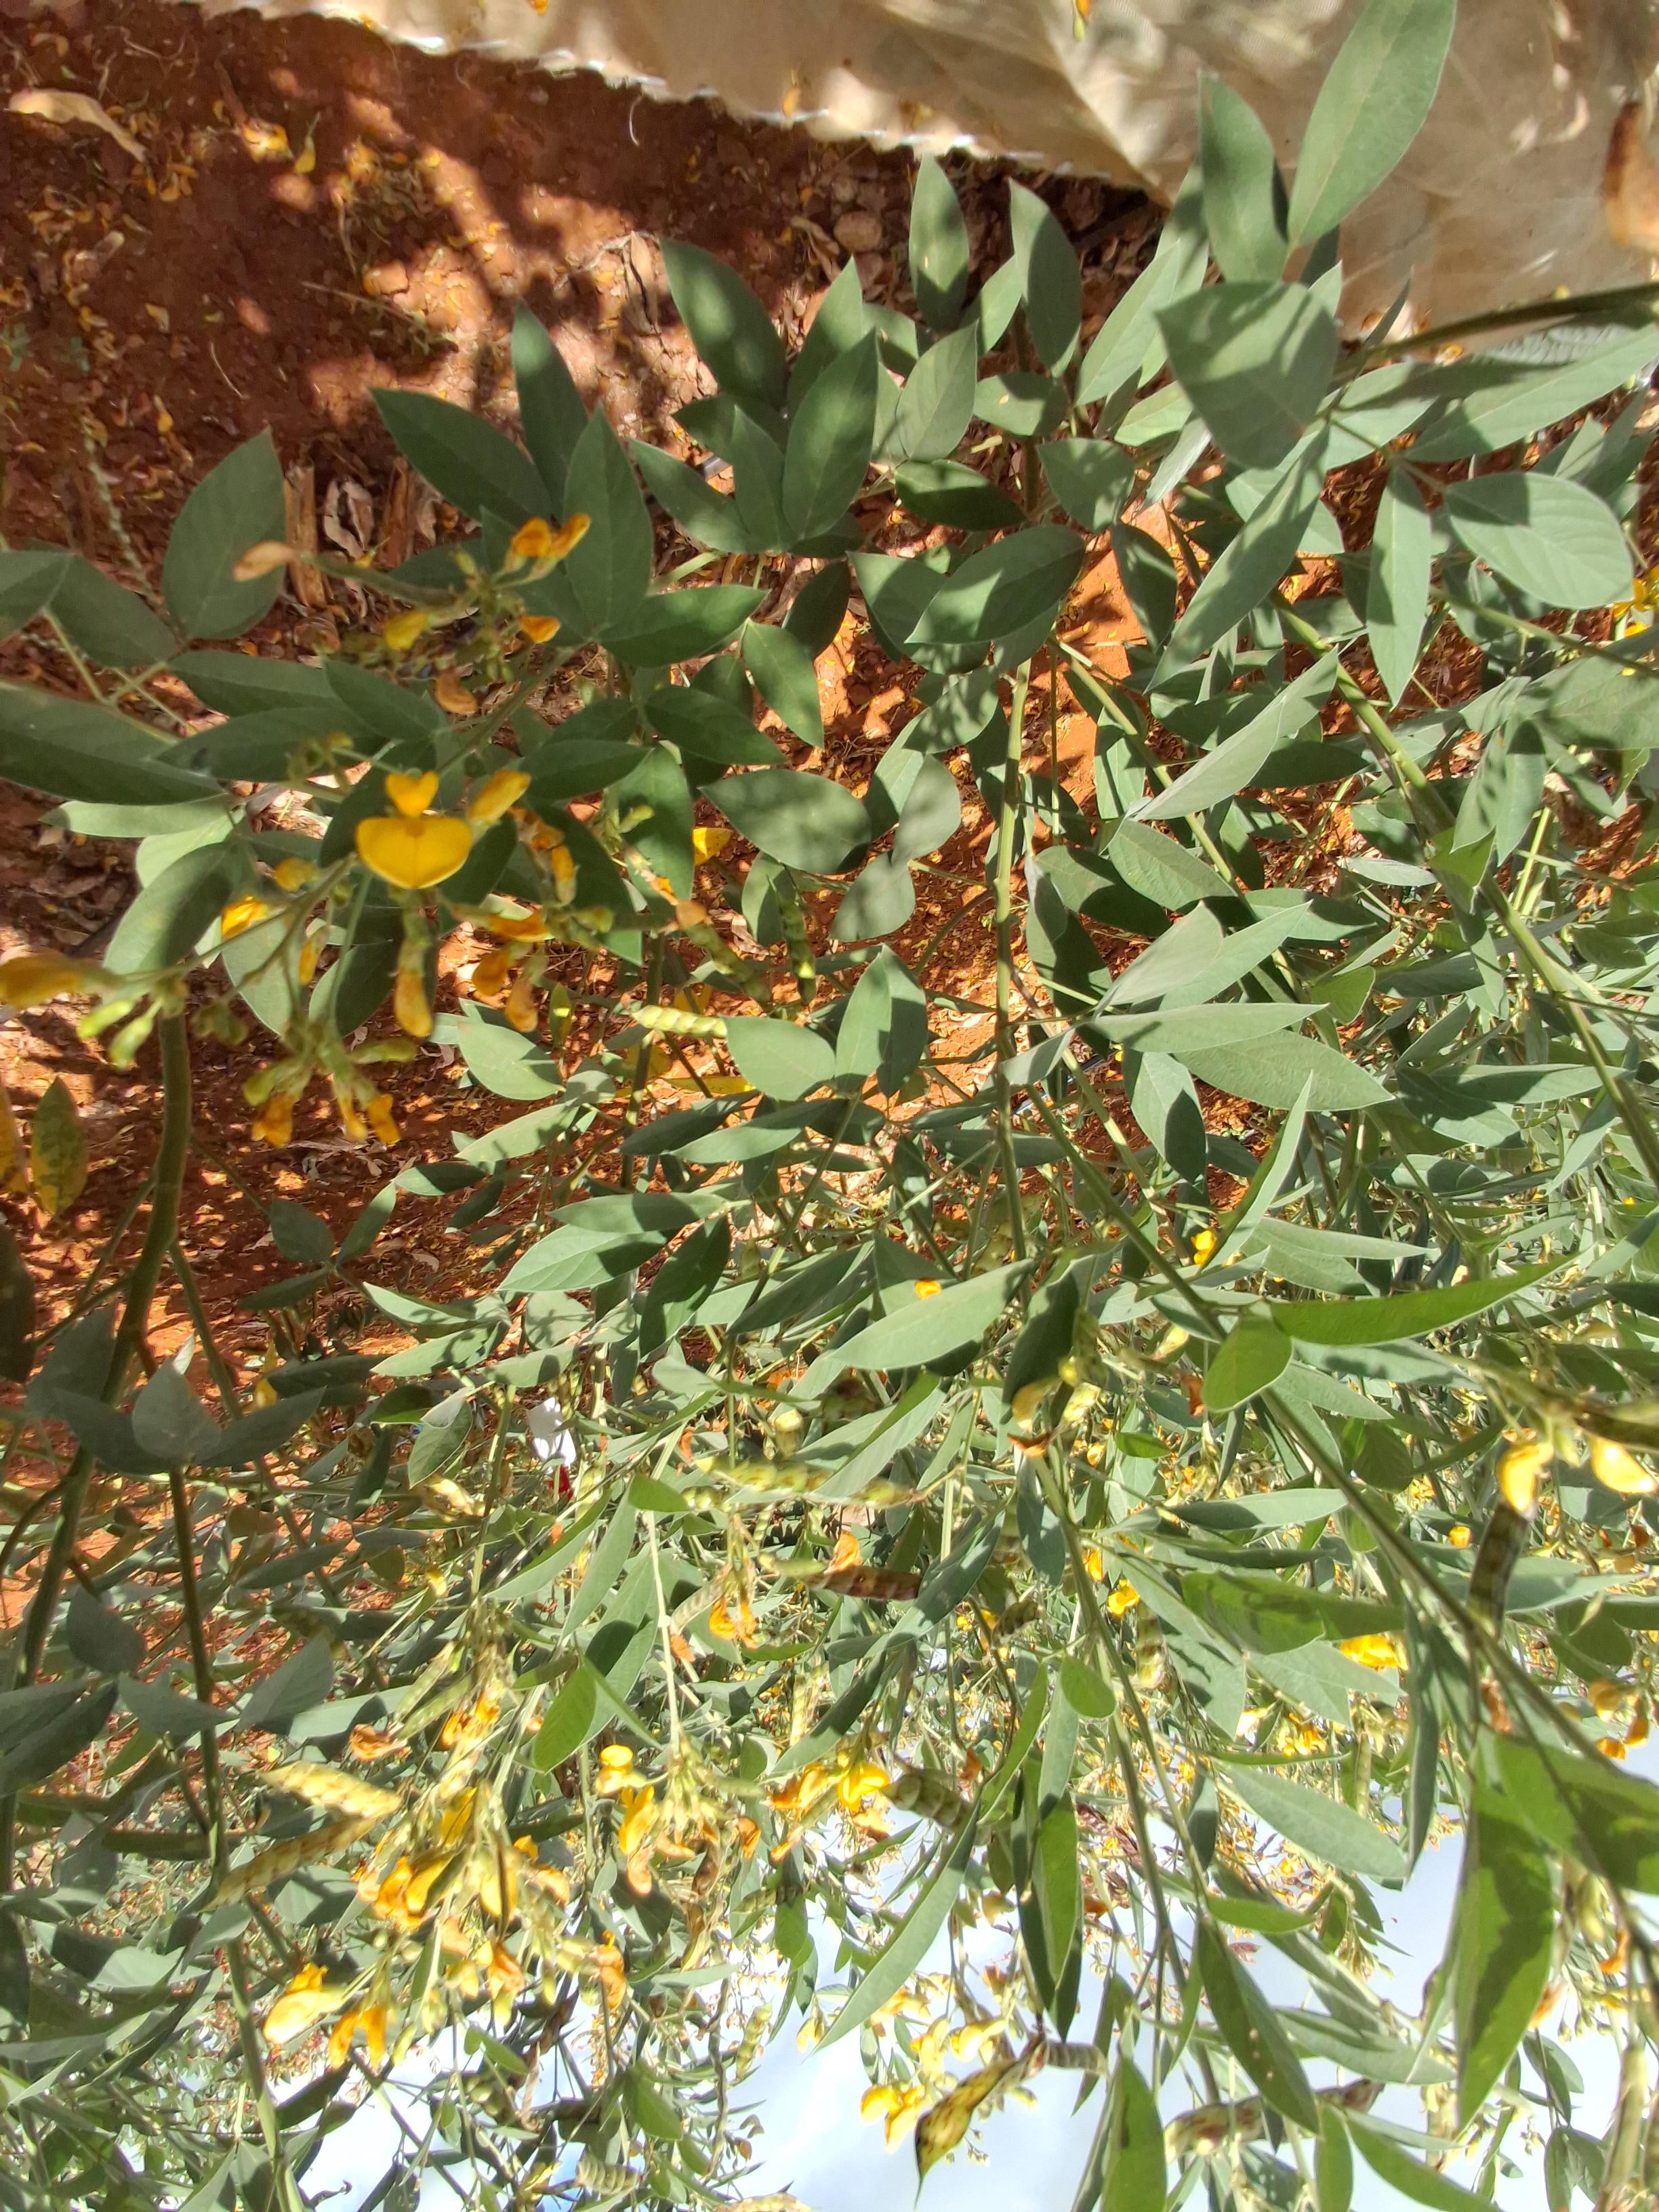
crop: pigeonpea
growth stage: development pod
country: Kenya
